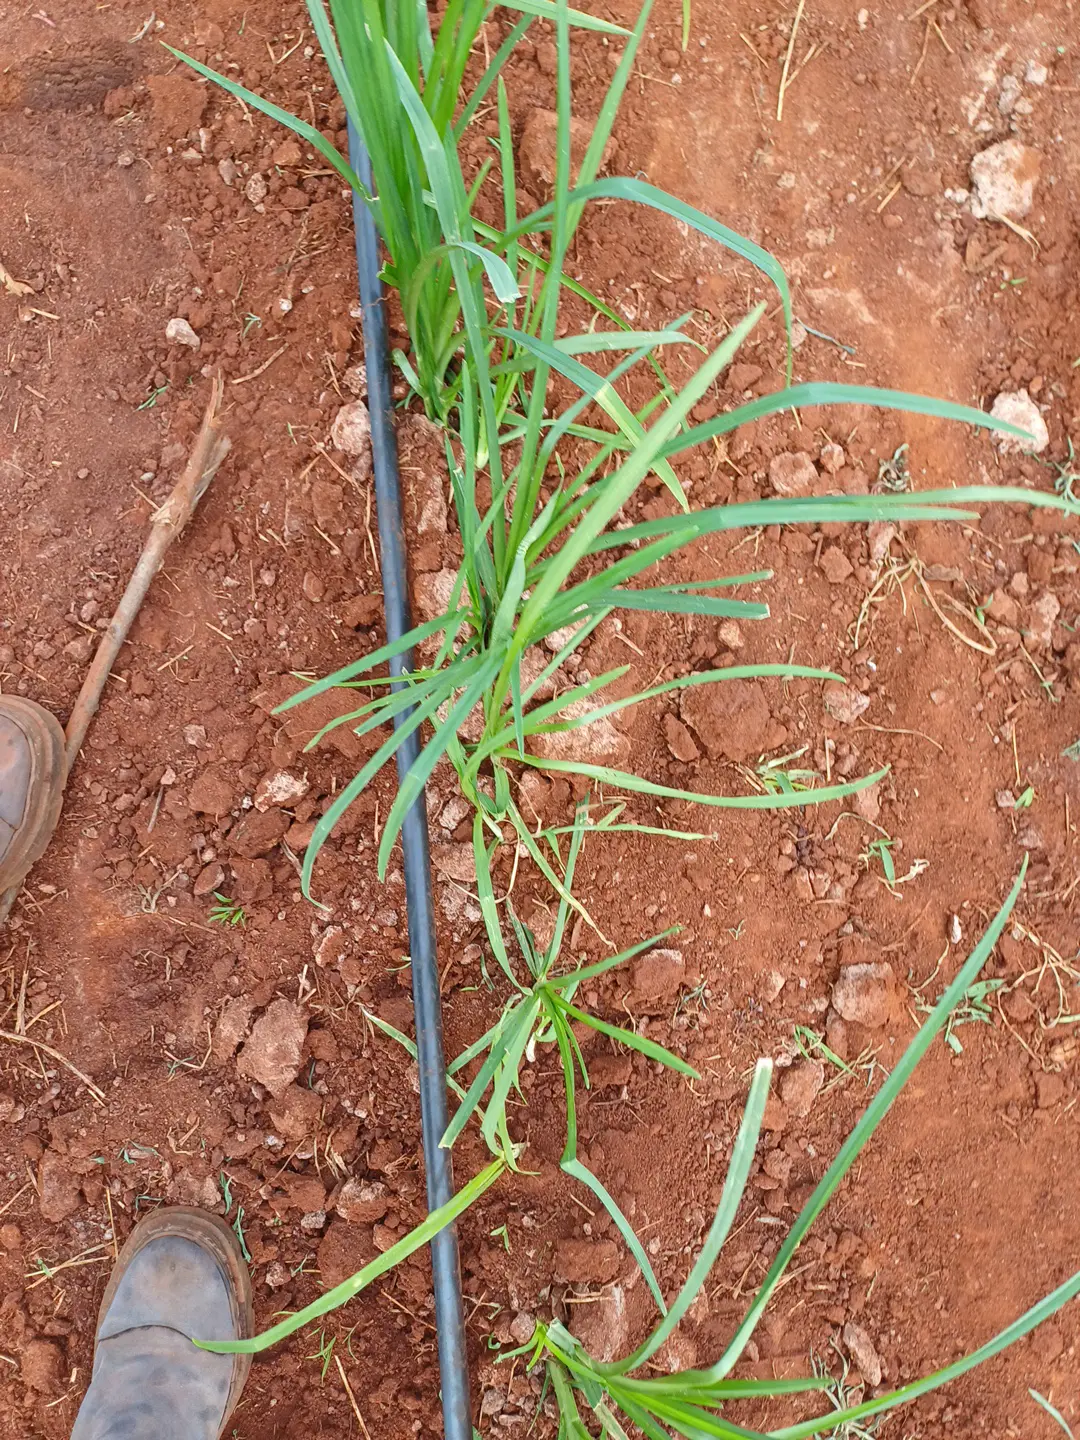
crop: finger millet
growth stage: elongation stem
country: Kenya
